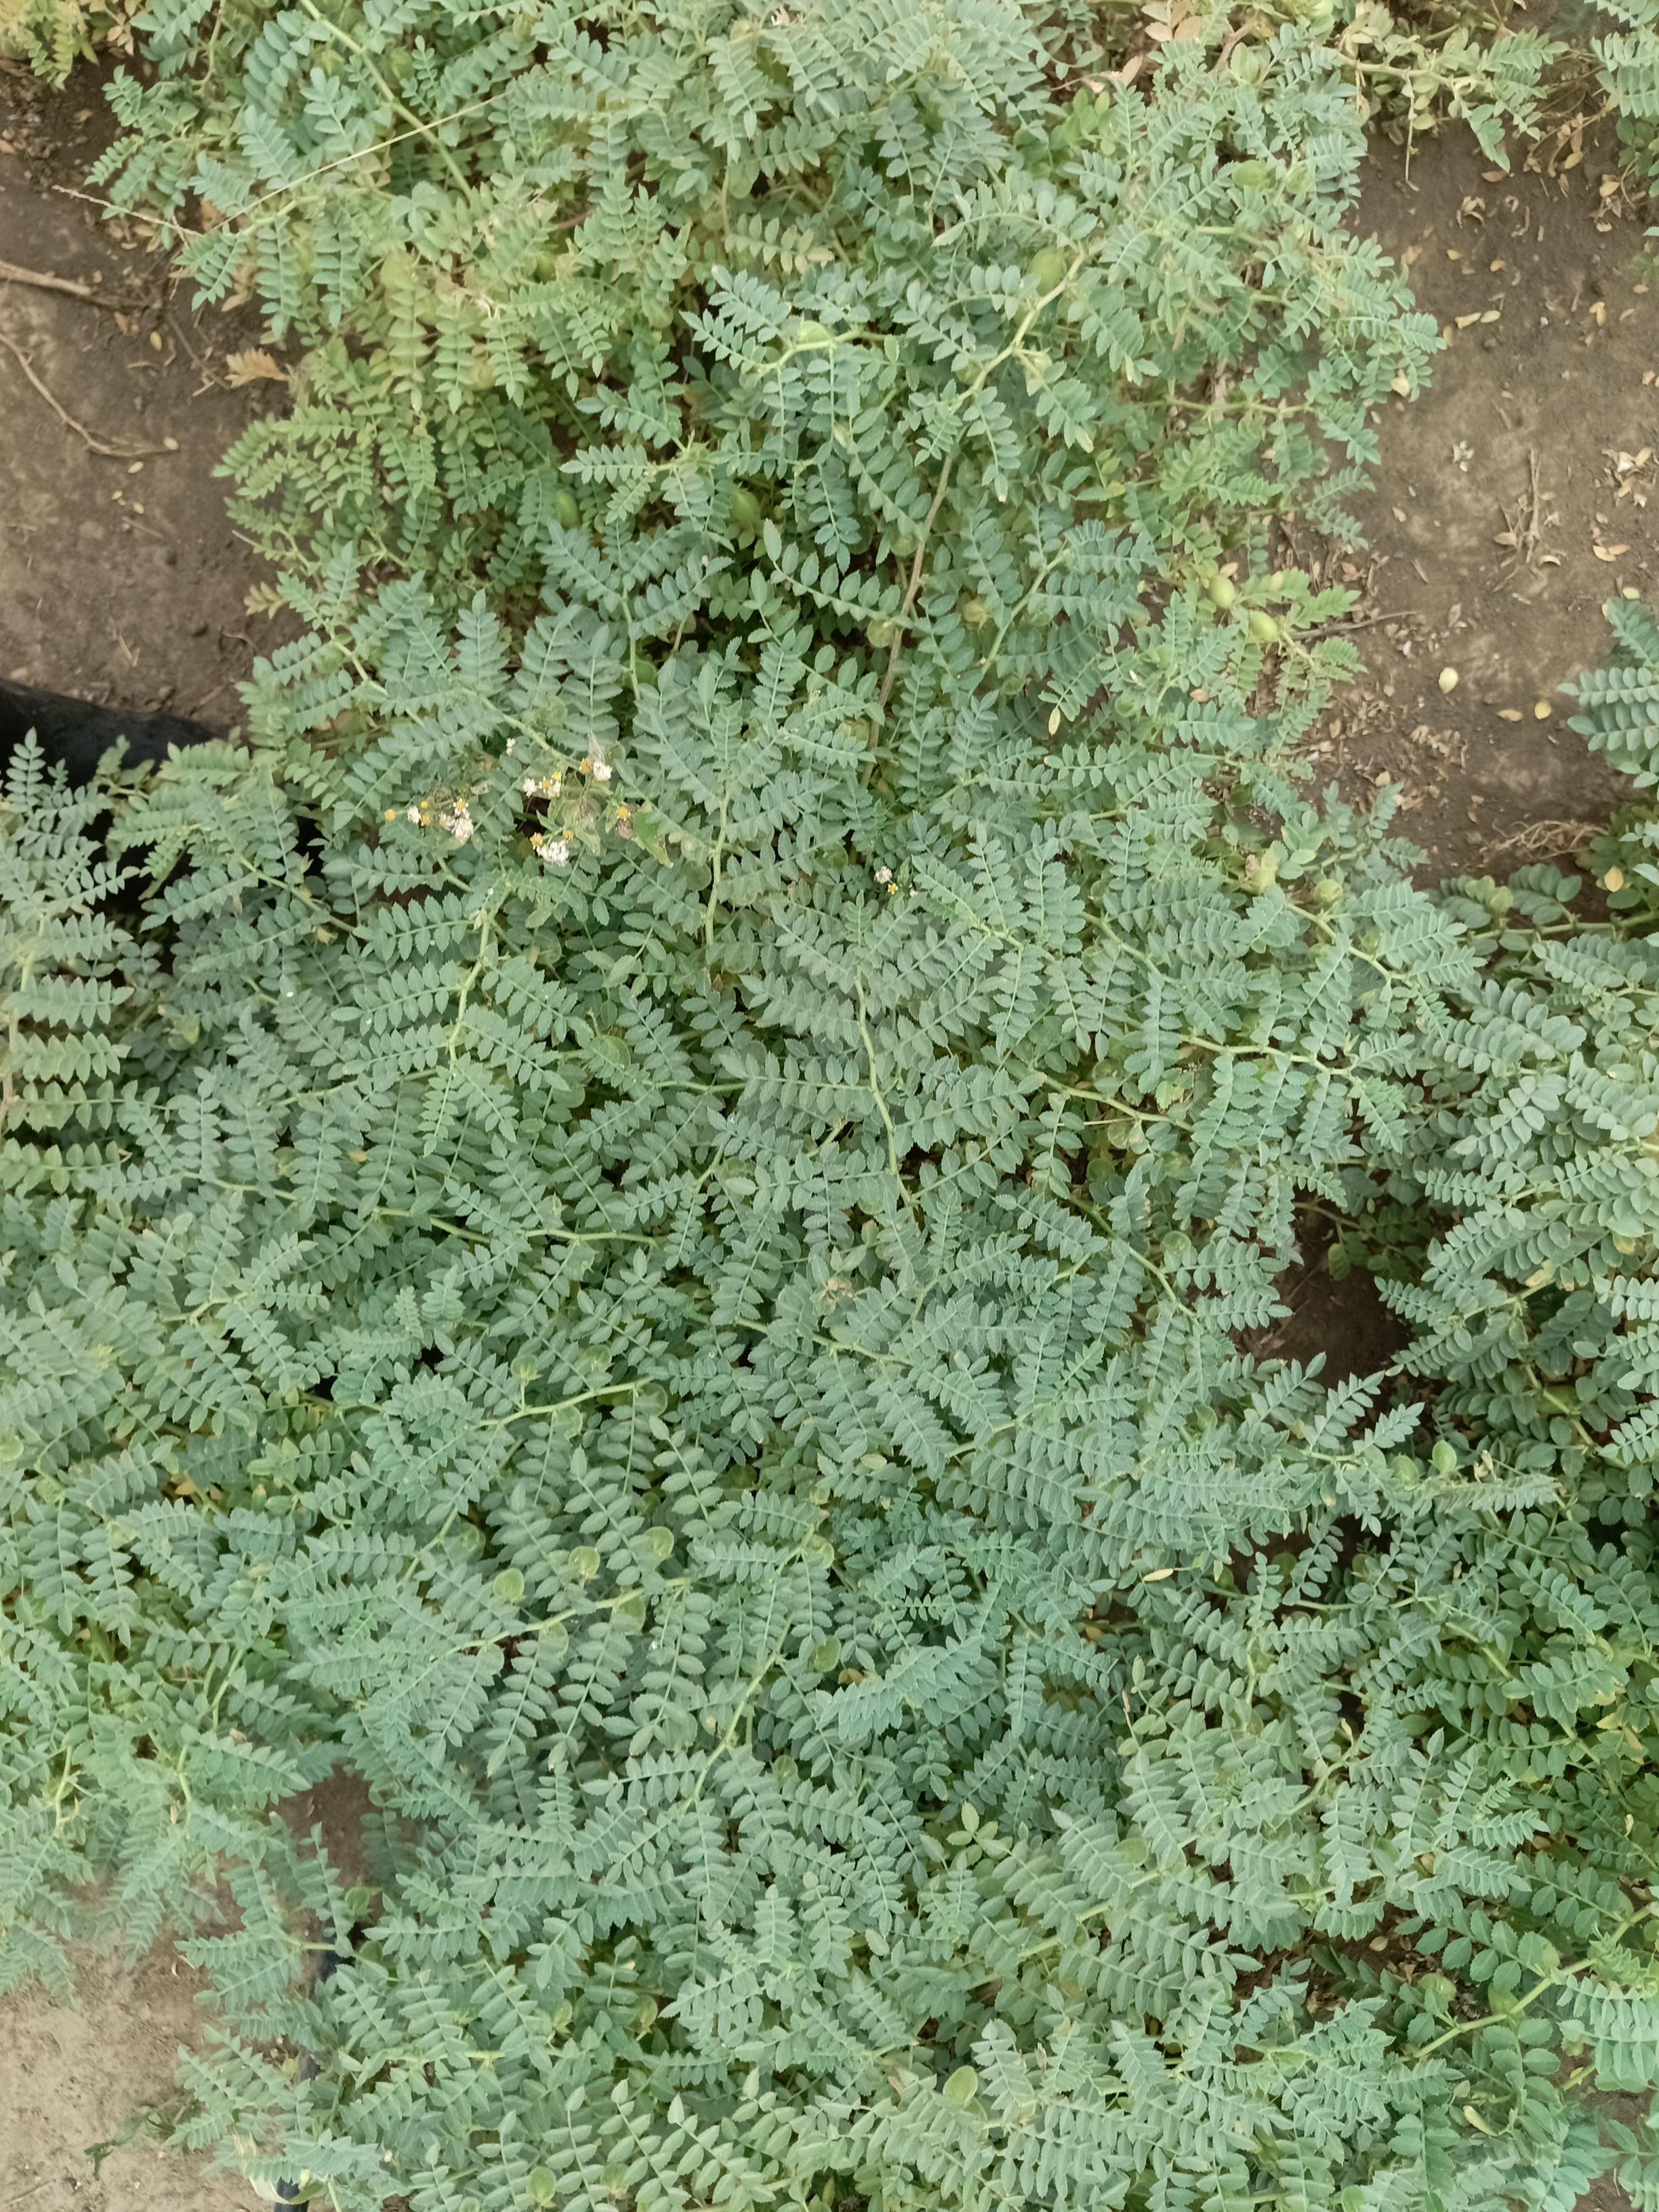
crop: chickpea
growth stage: development pod
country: Tanzania
